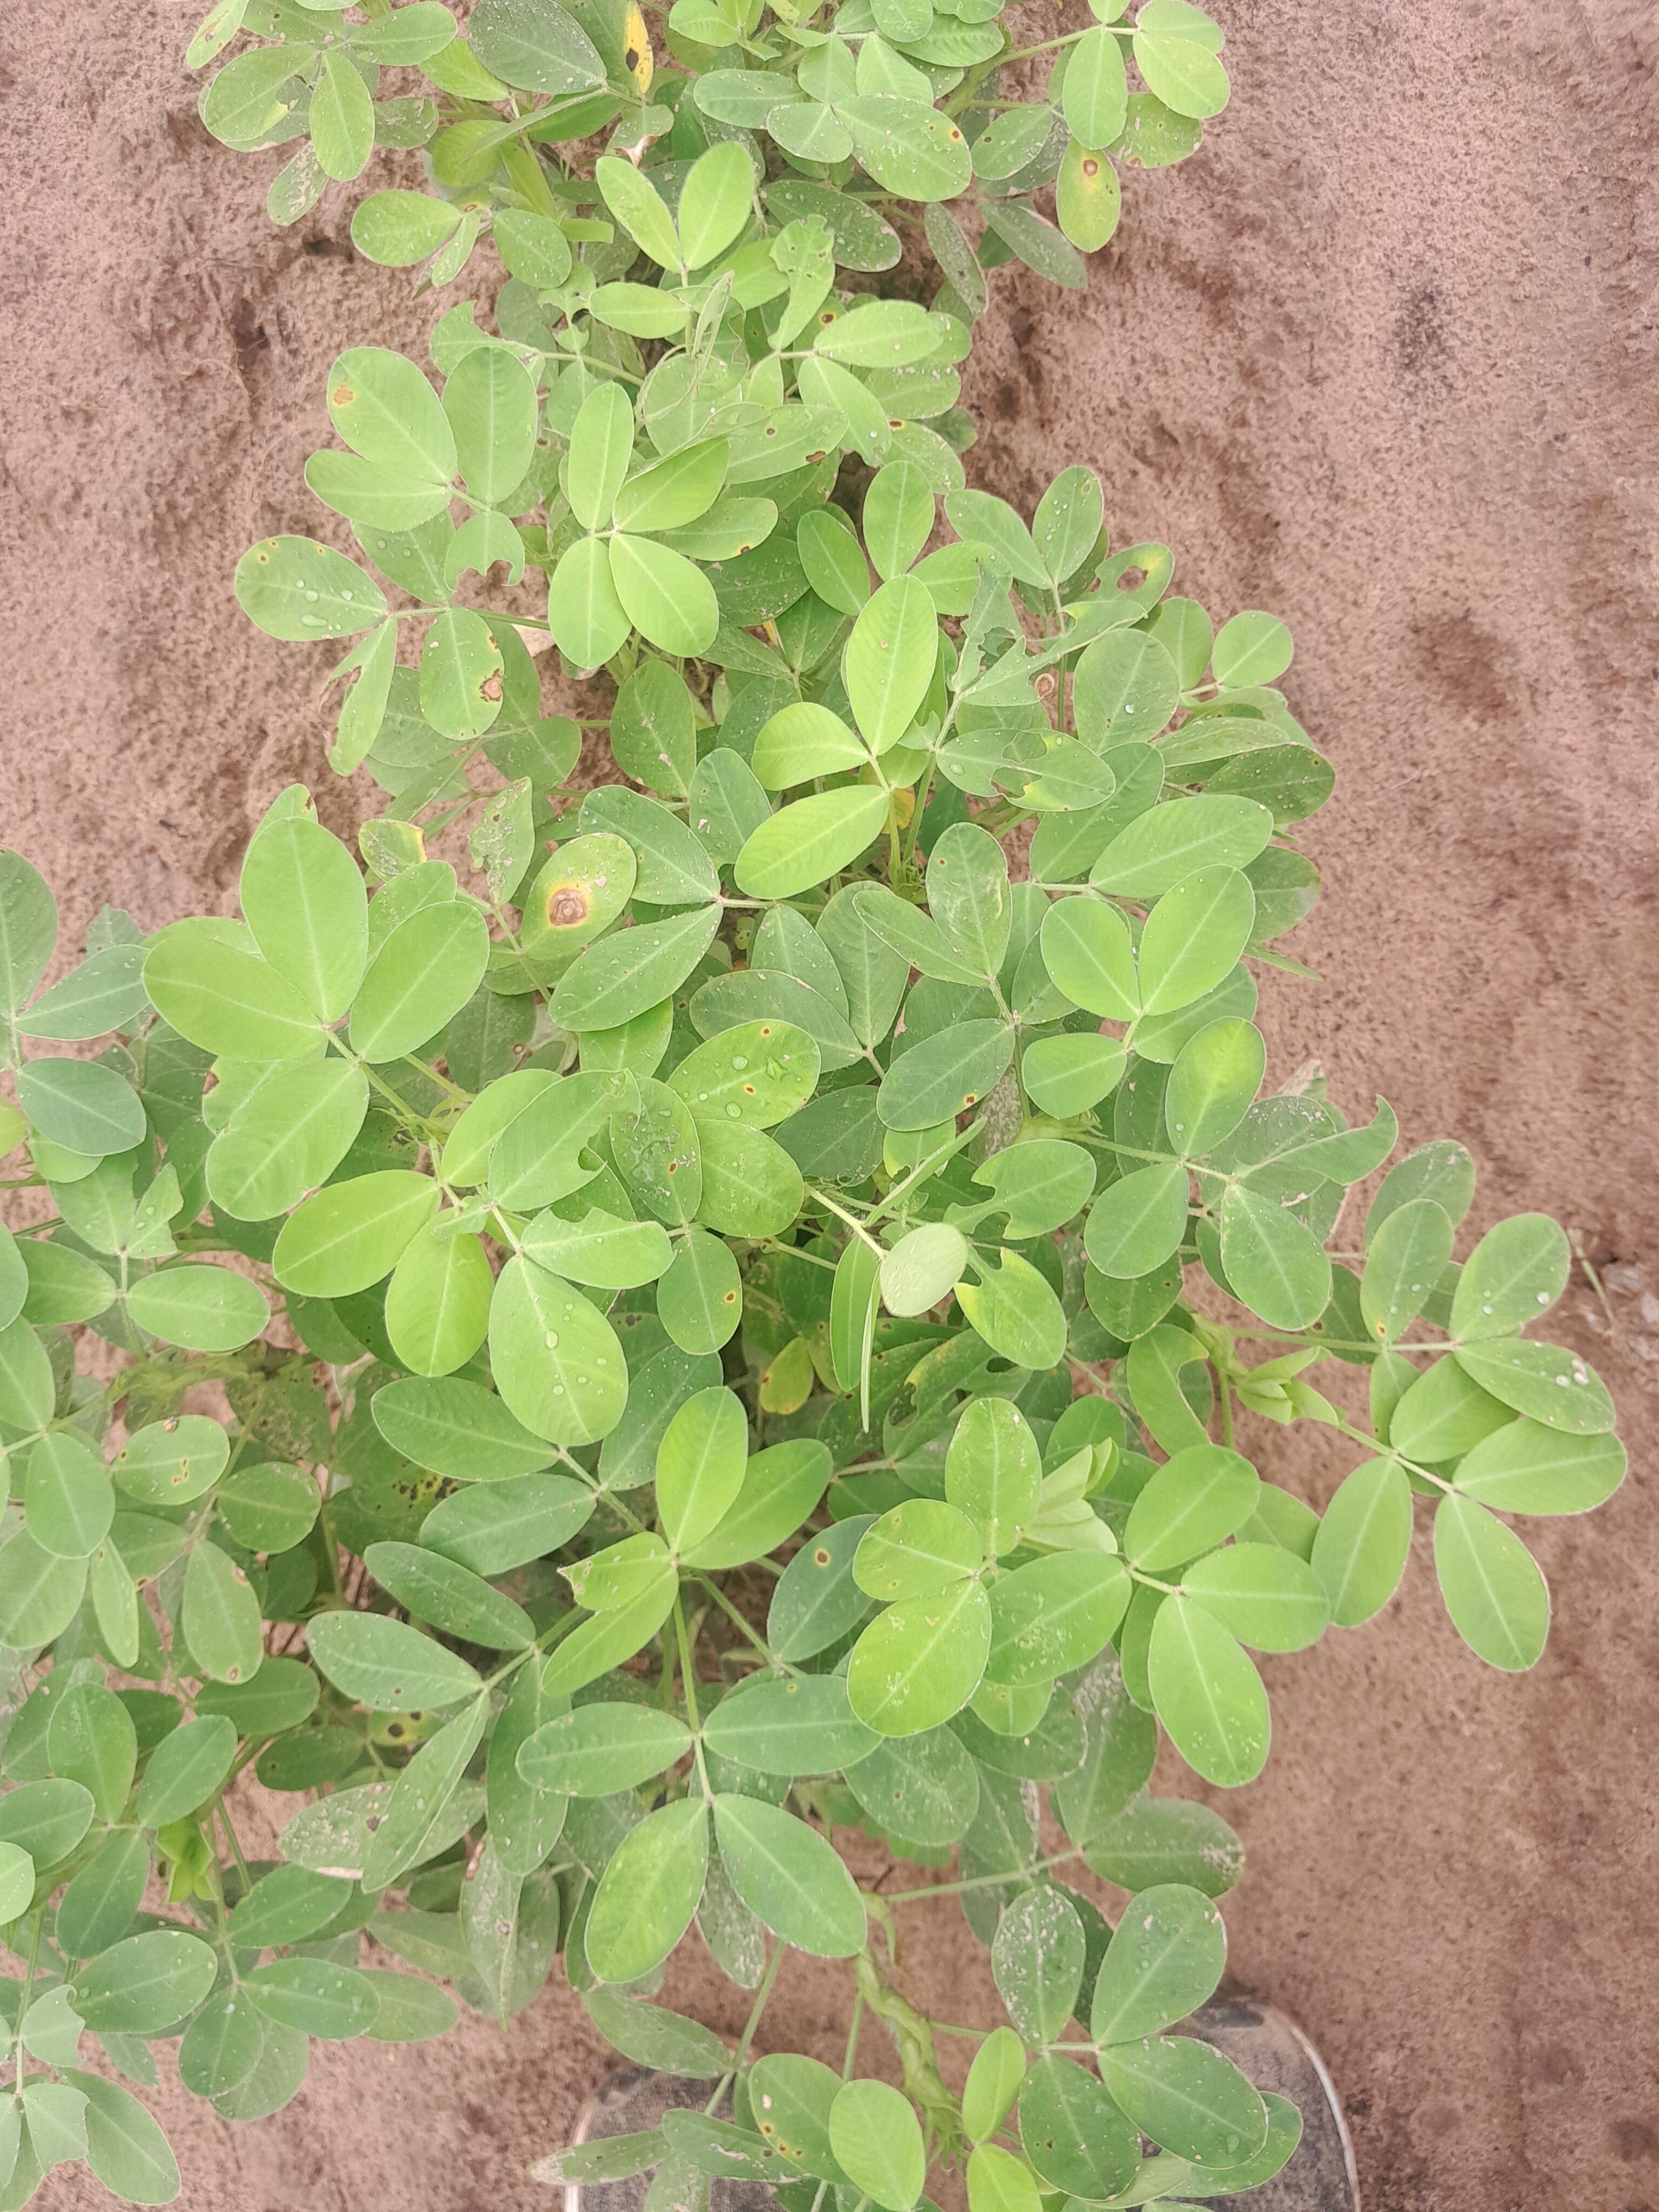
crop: groundnut
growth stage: flowering
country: Senegal
